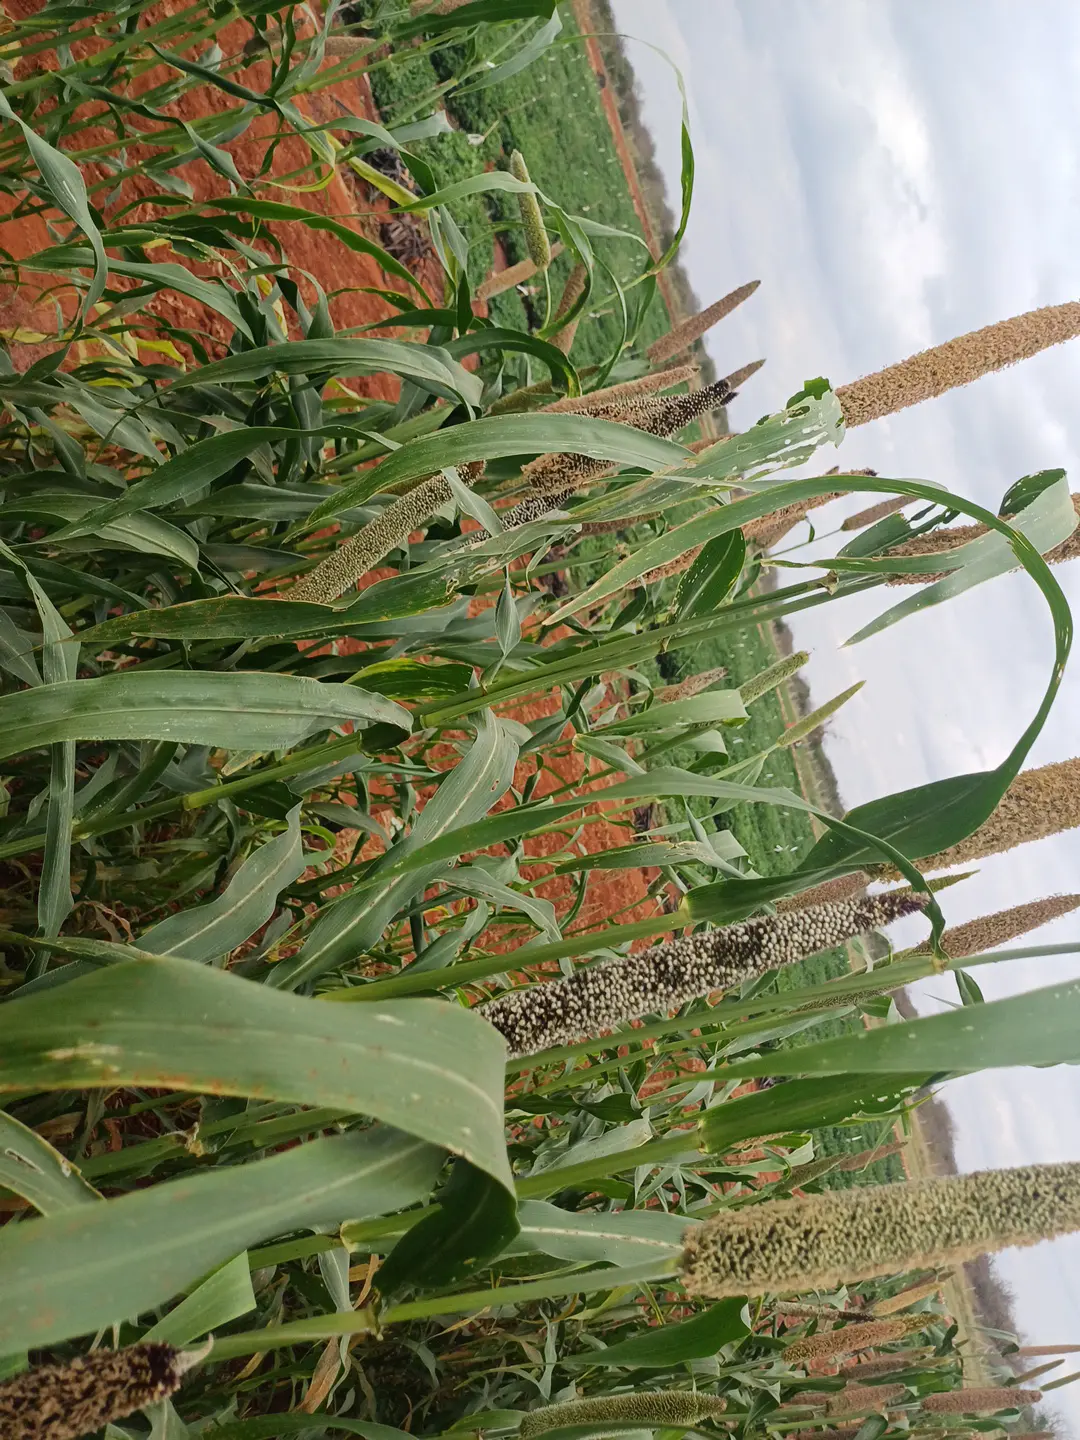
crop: pearl millet
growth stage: filling grain
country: Kenya
